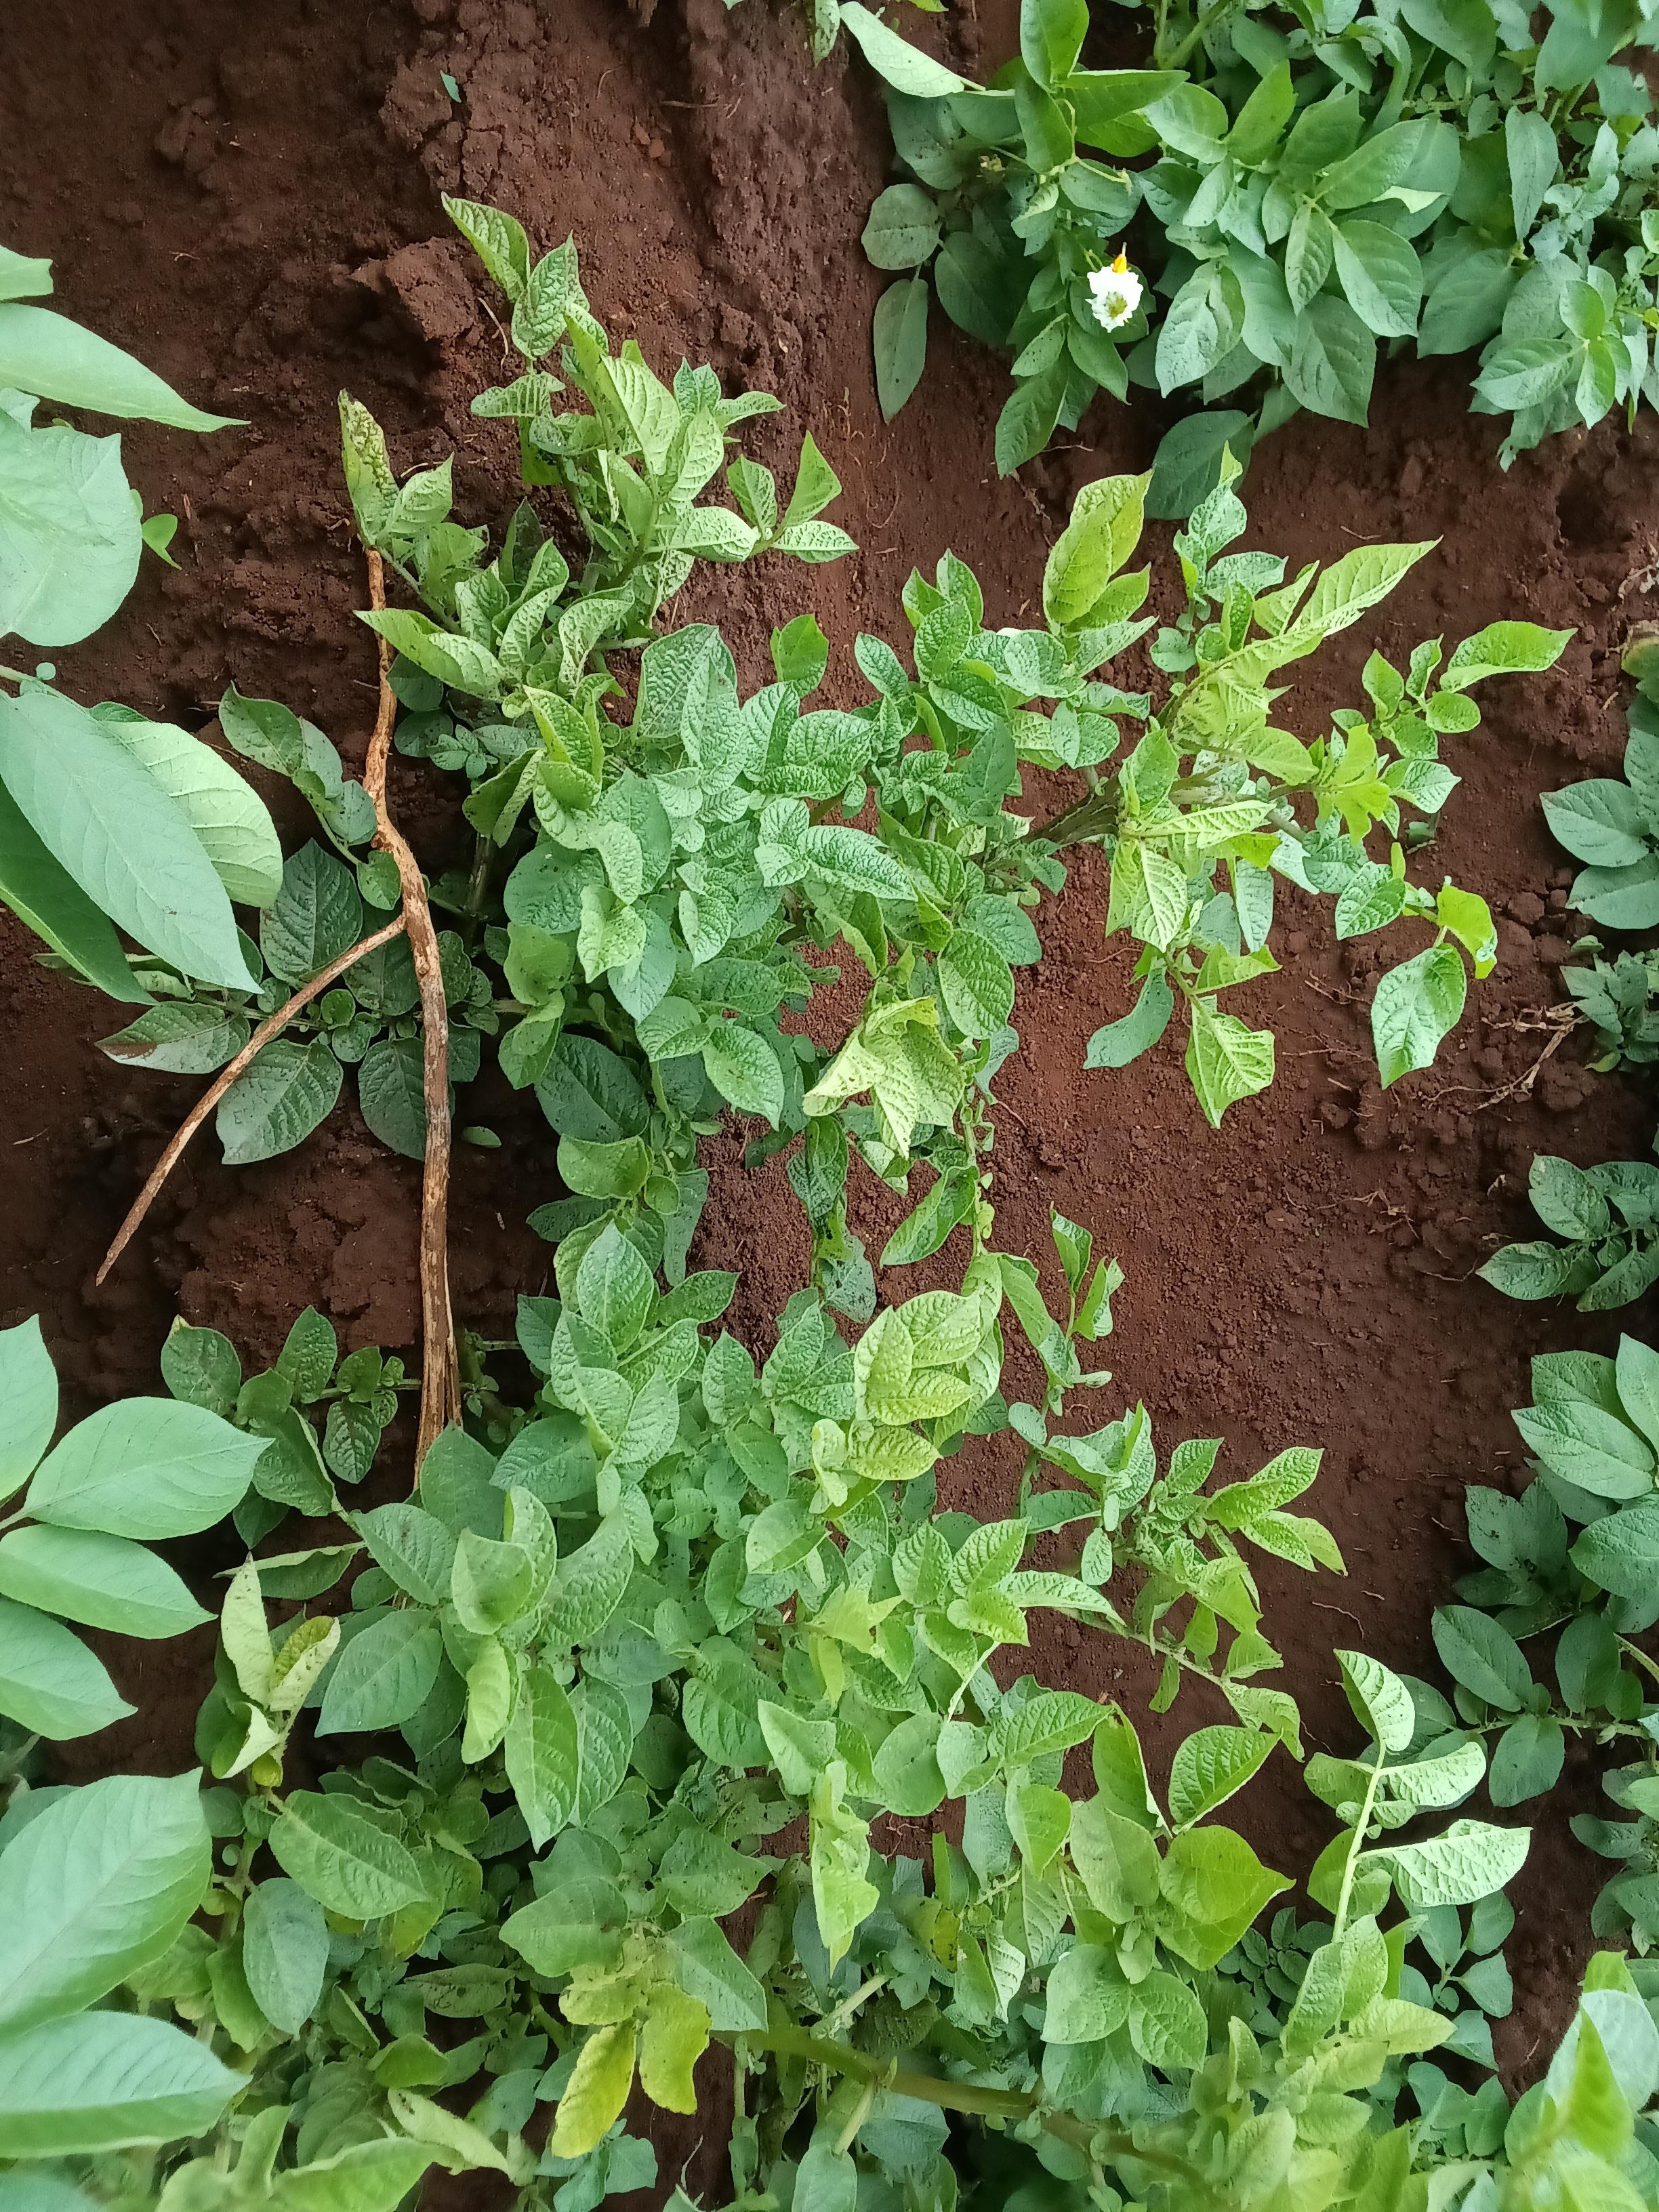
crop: potato
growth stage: flowering
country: Kenya
